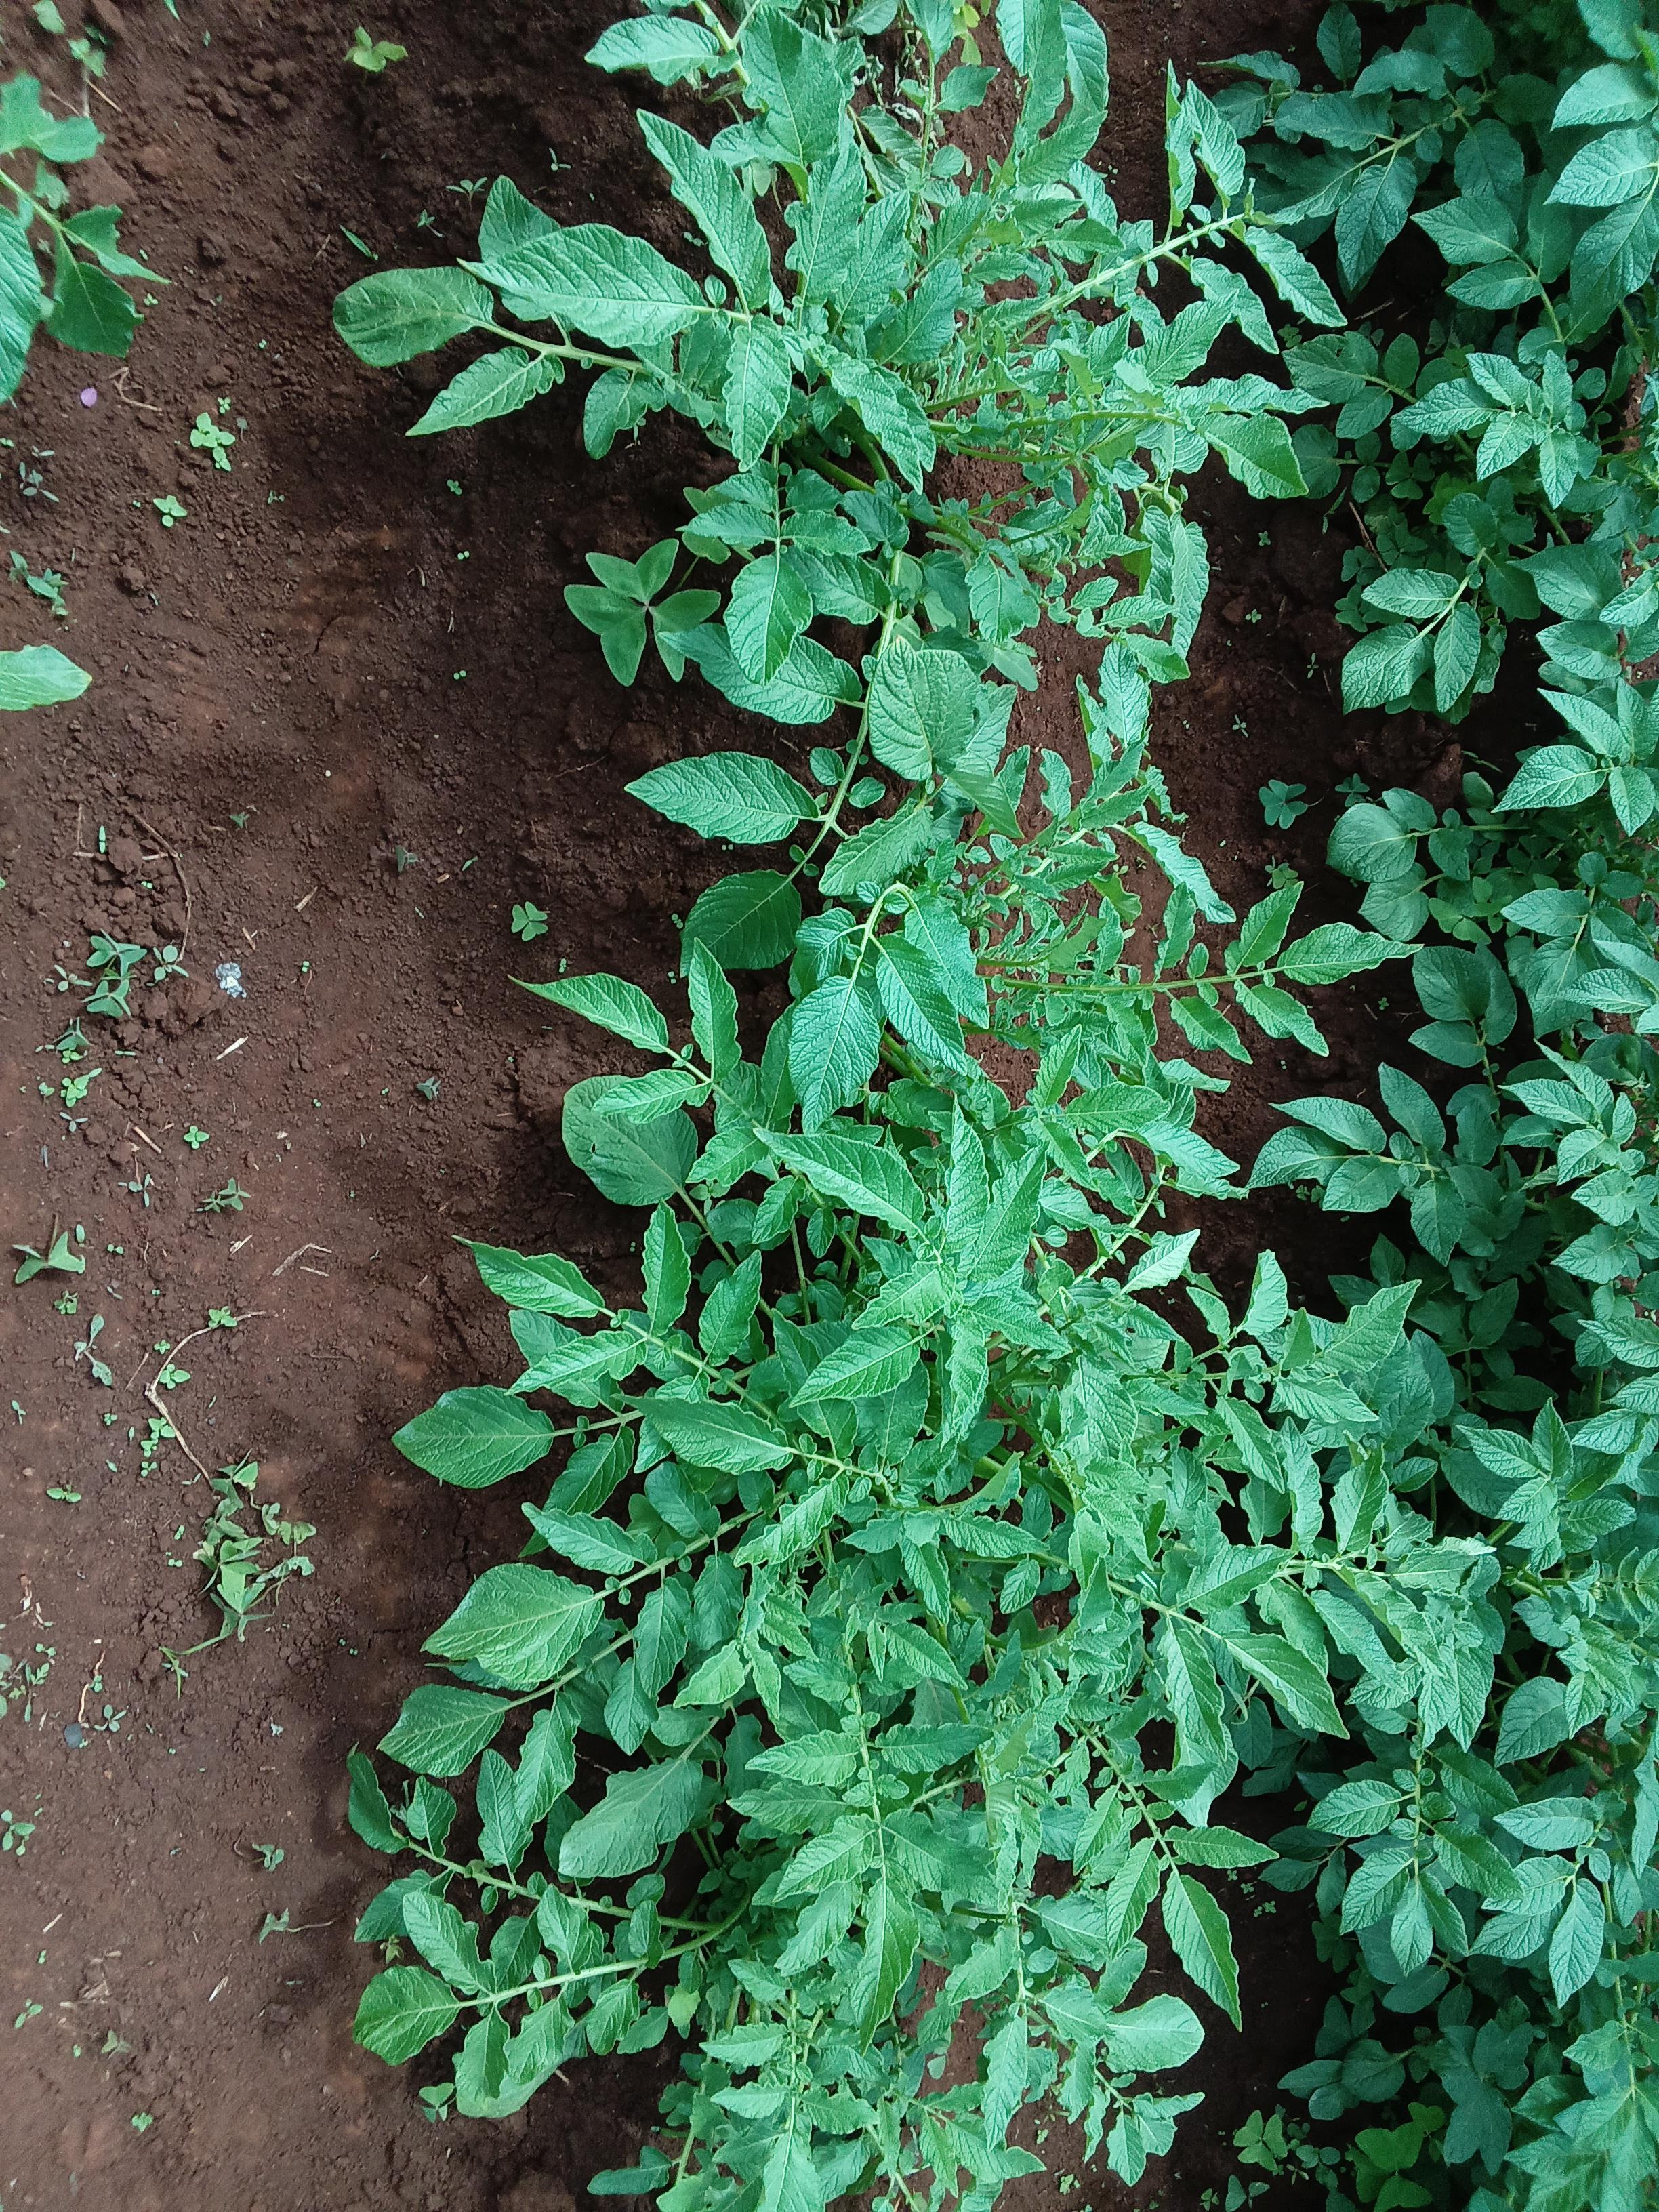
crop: potato
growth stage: vegetative
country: Kenya
